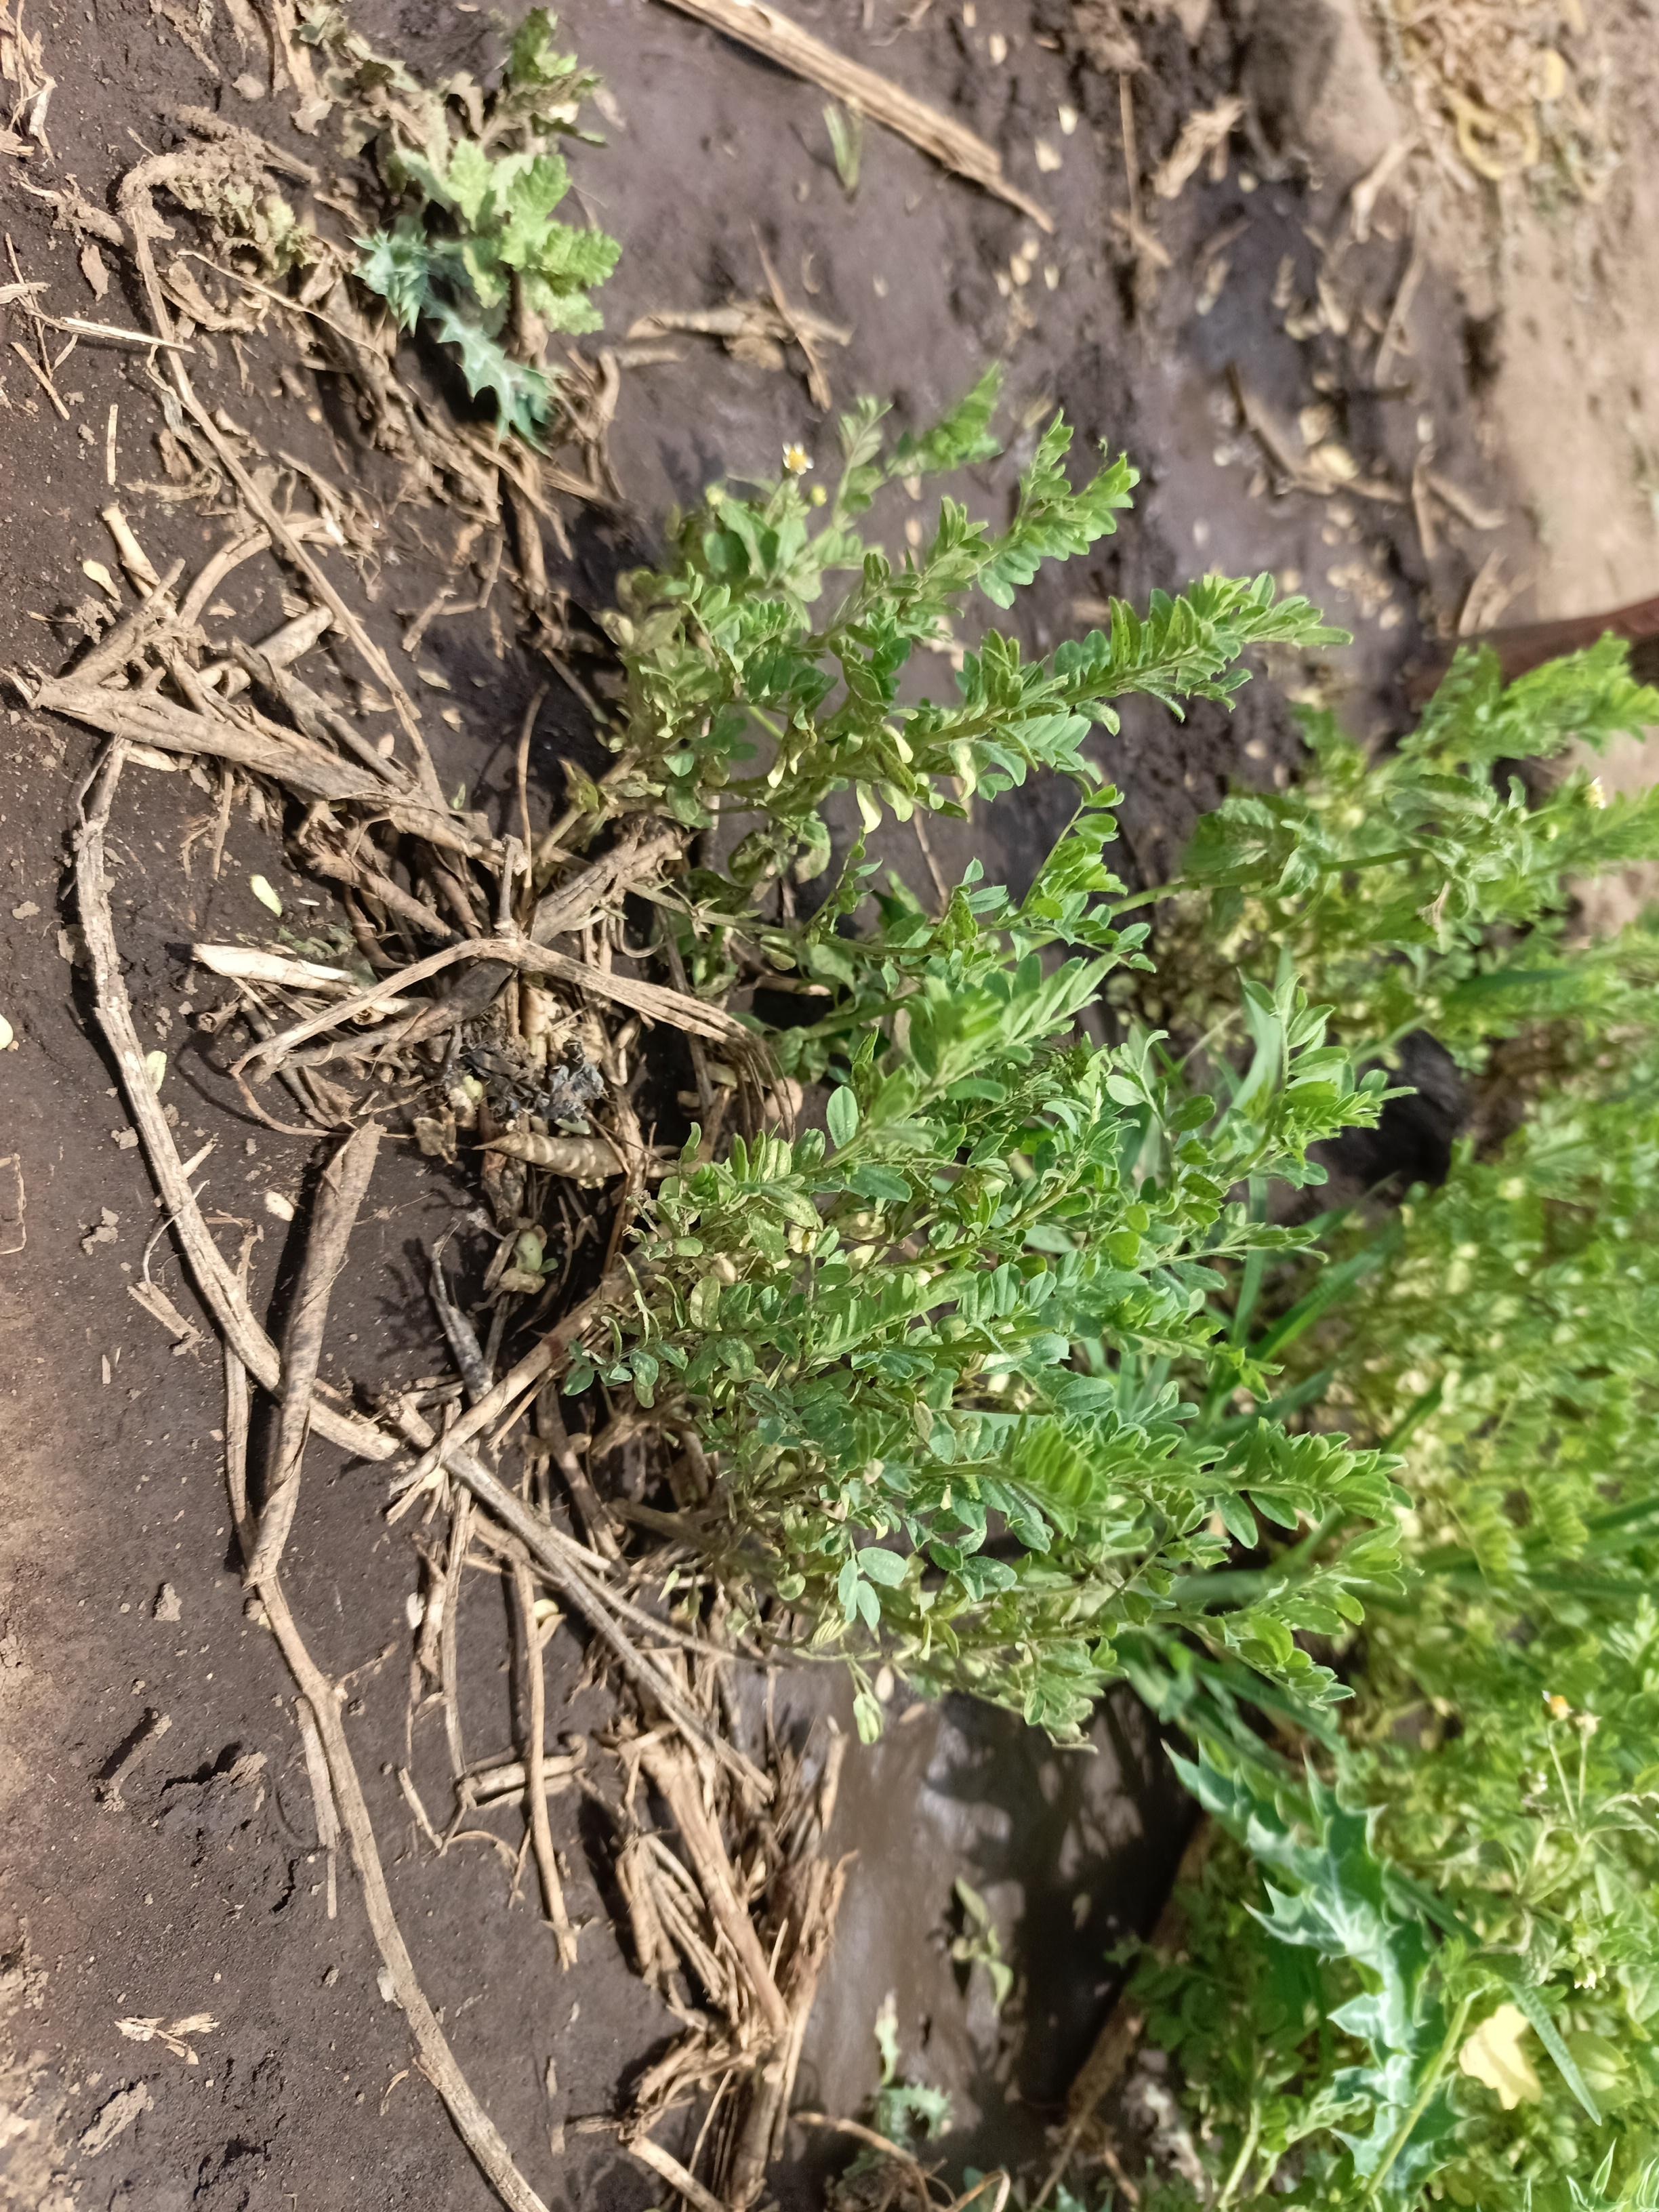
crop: lentil
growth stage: vegetative
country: Tanzania
